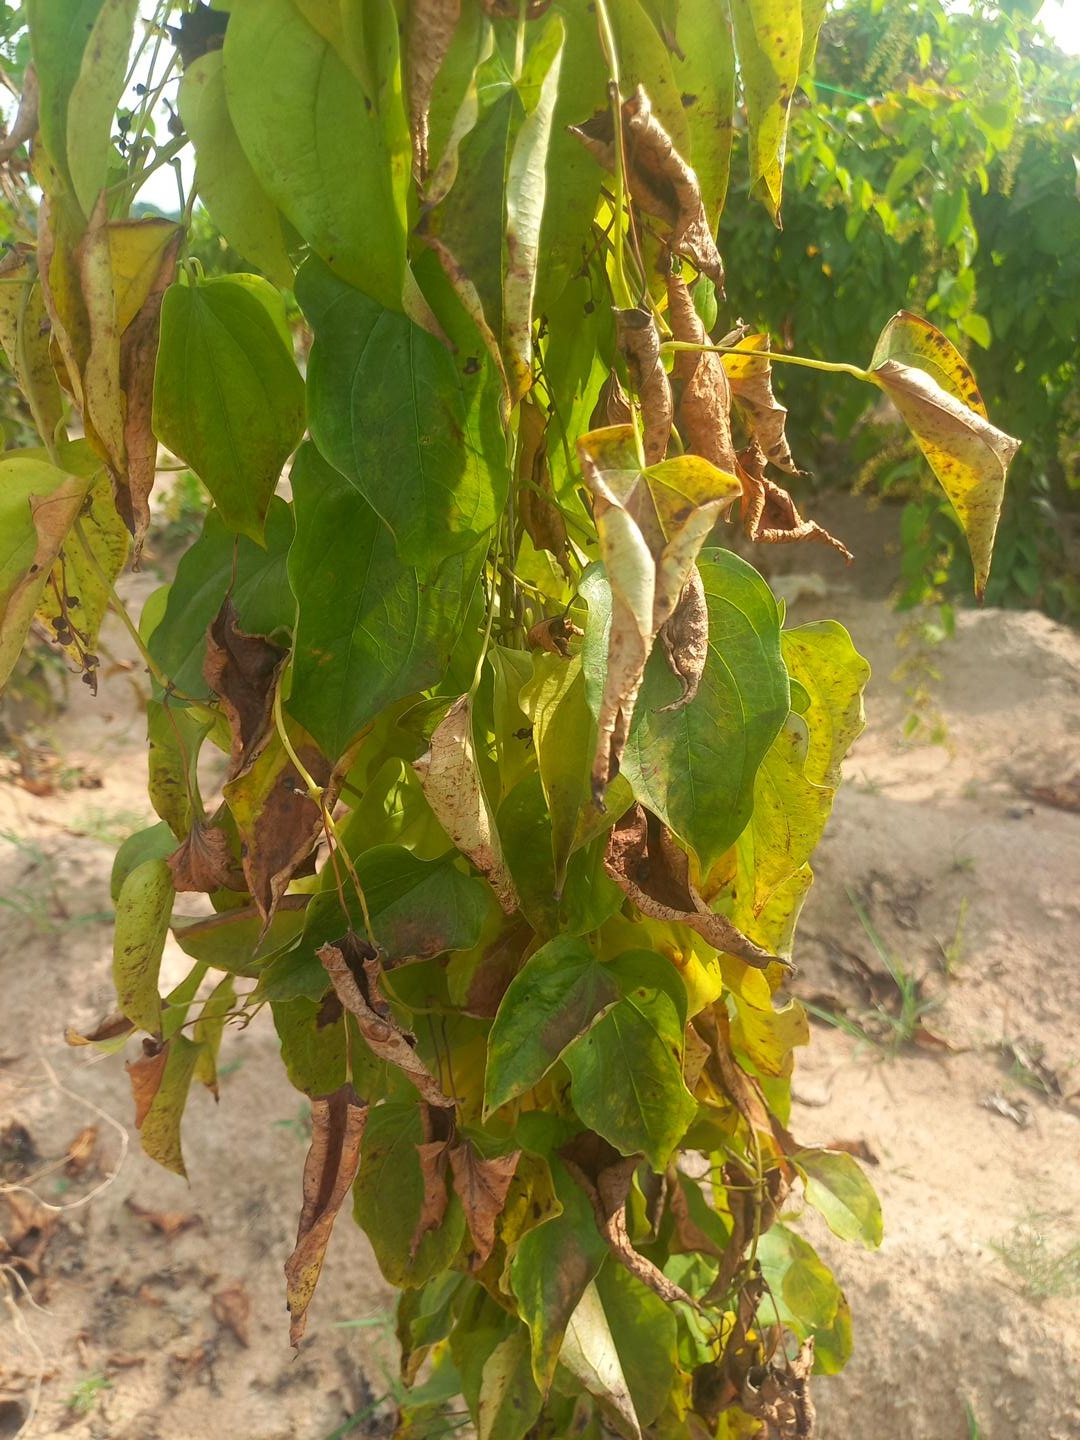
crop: yam
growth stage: maturity
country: Nigeria
